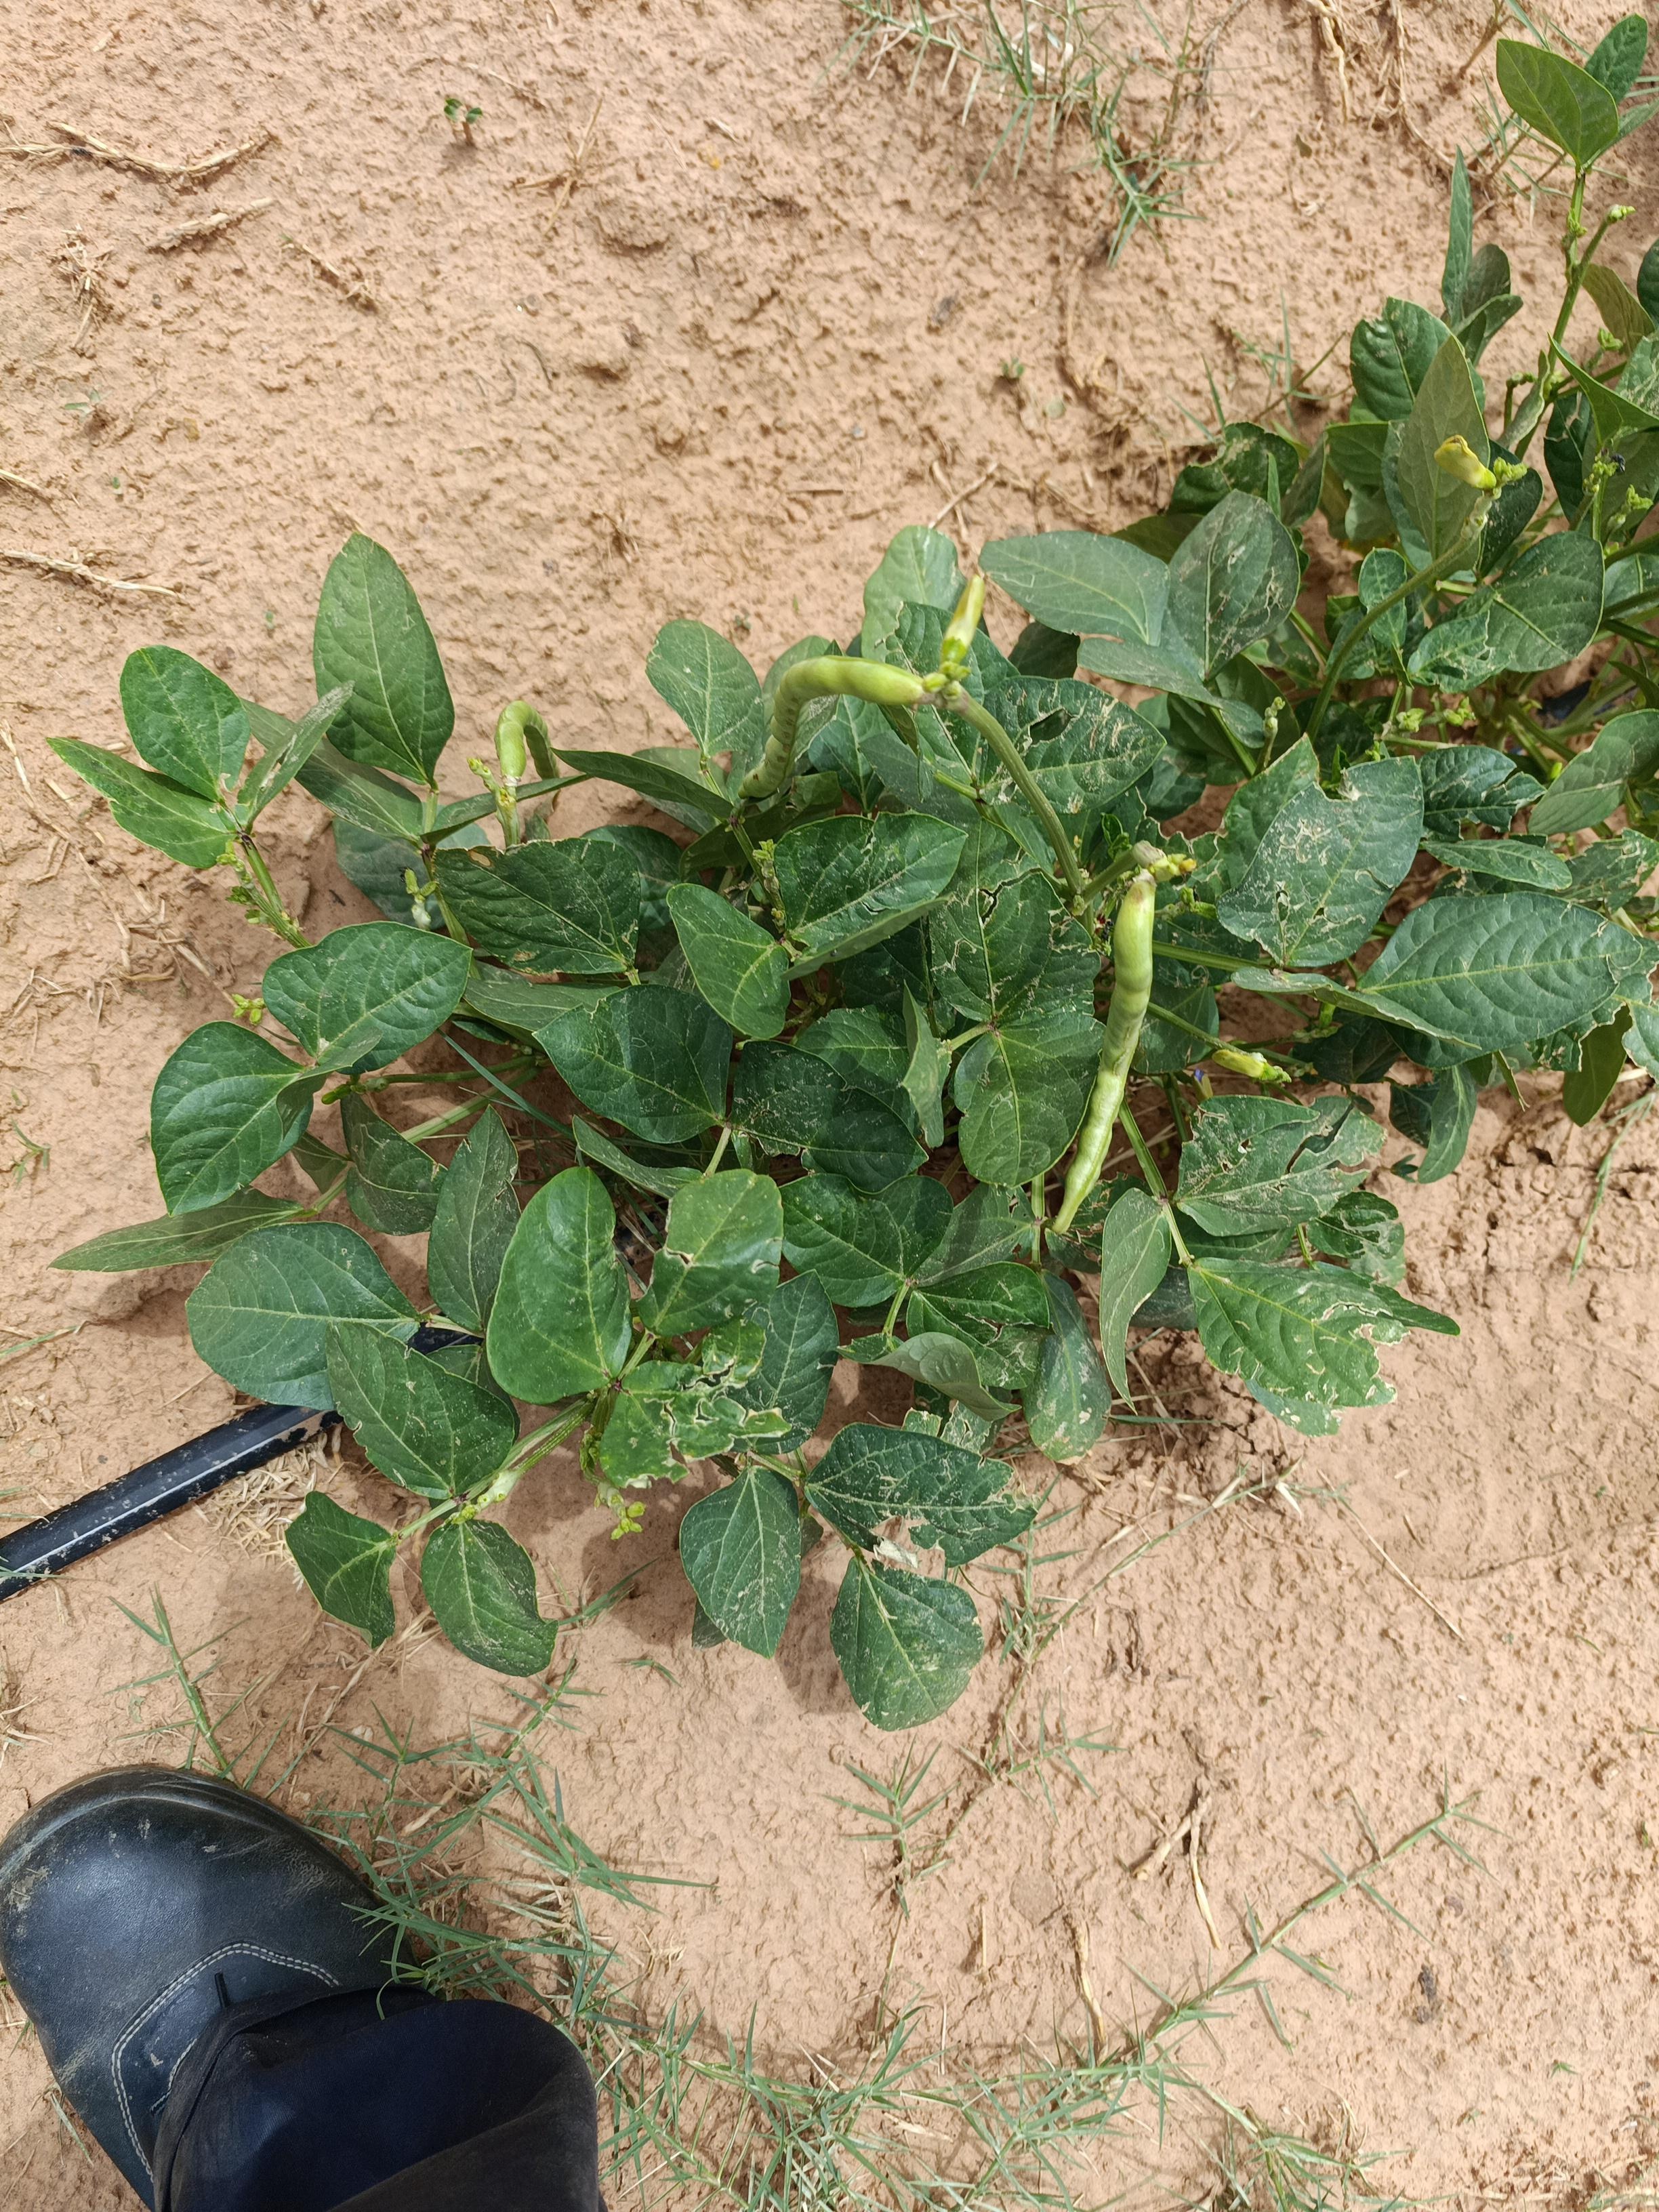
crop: cowpea
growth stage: development pod
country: Nigeria
